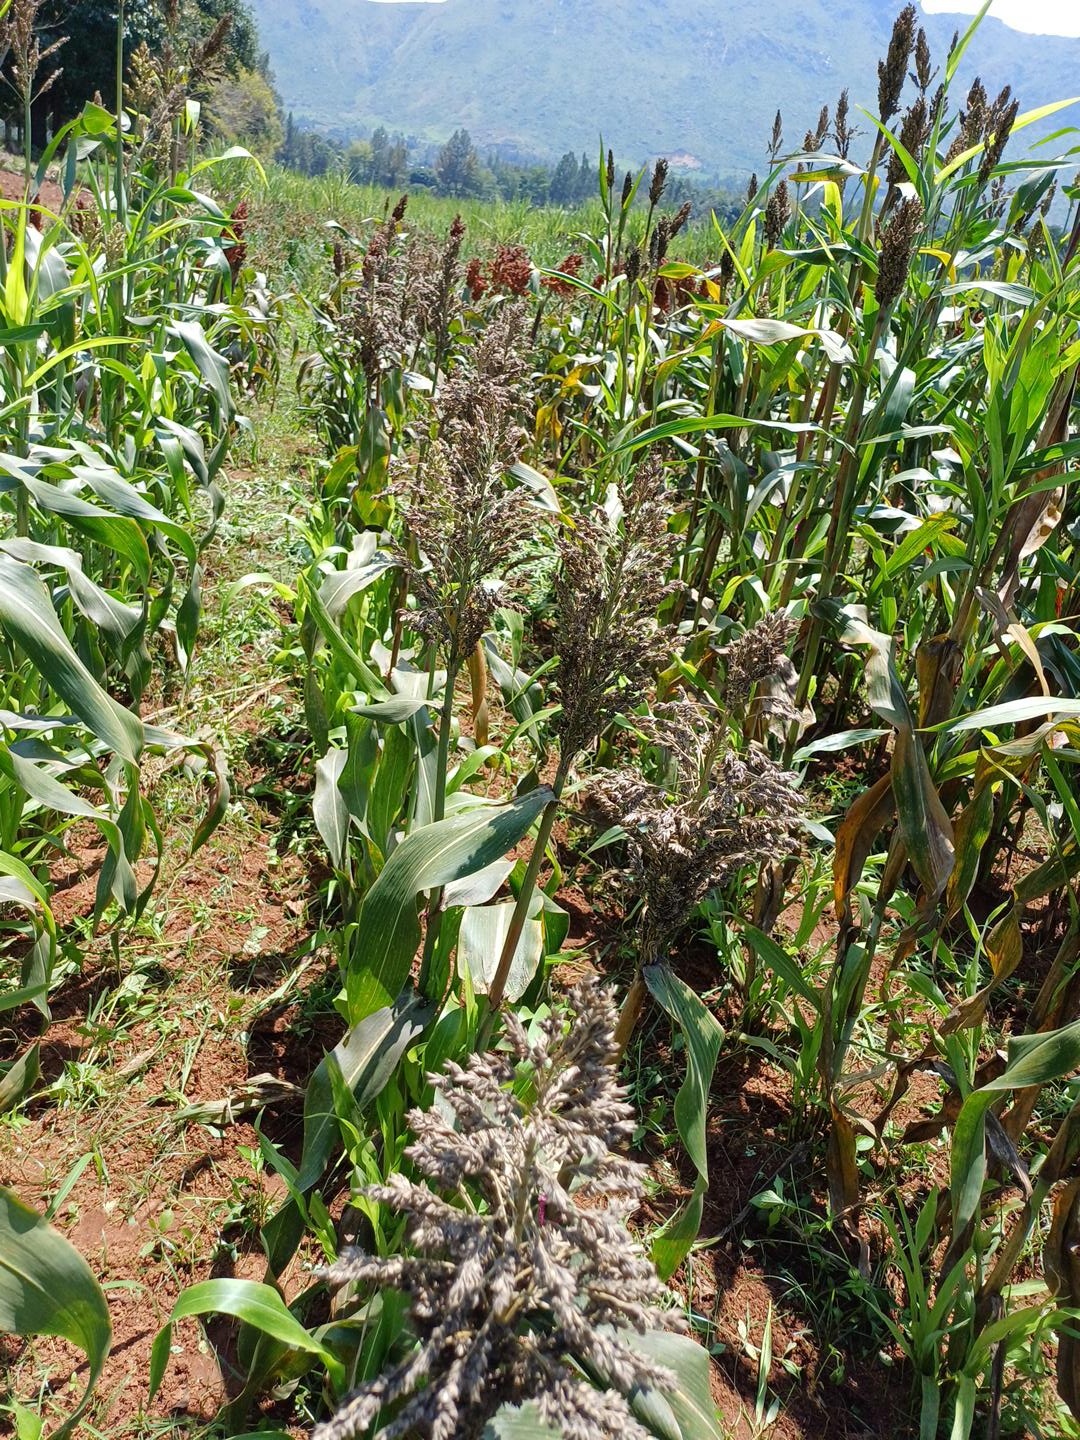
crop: sorghum
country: Kenya
